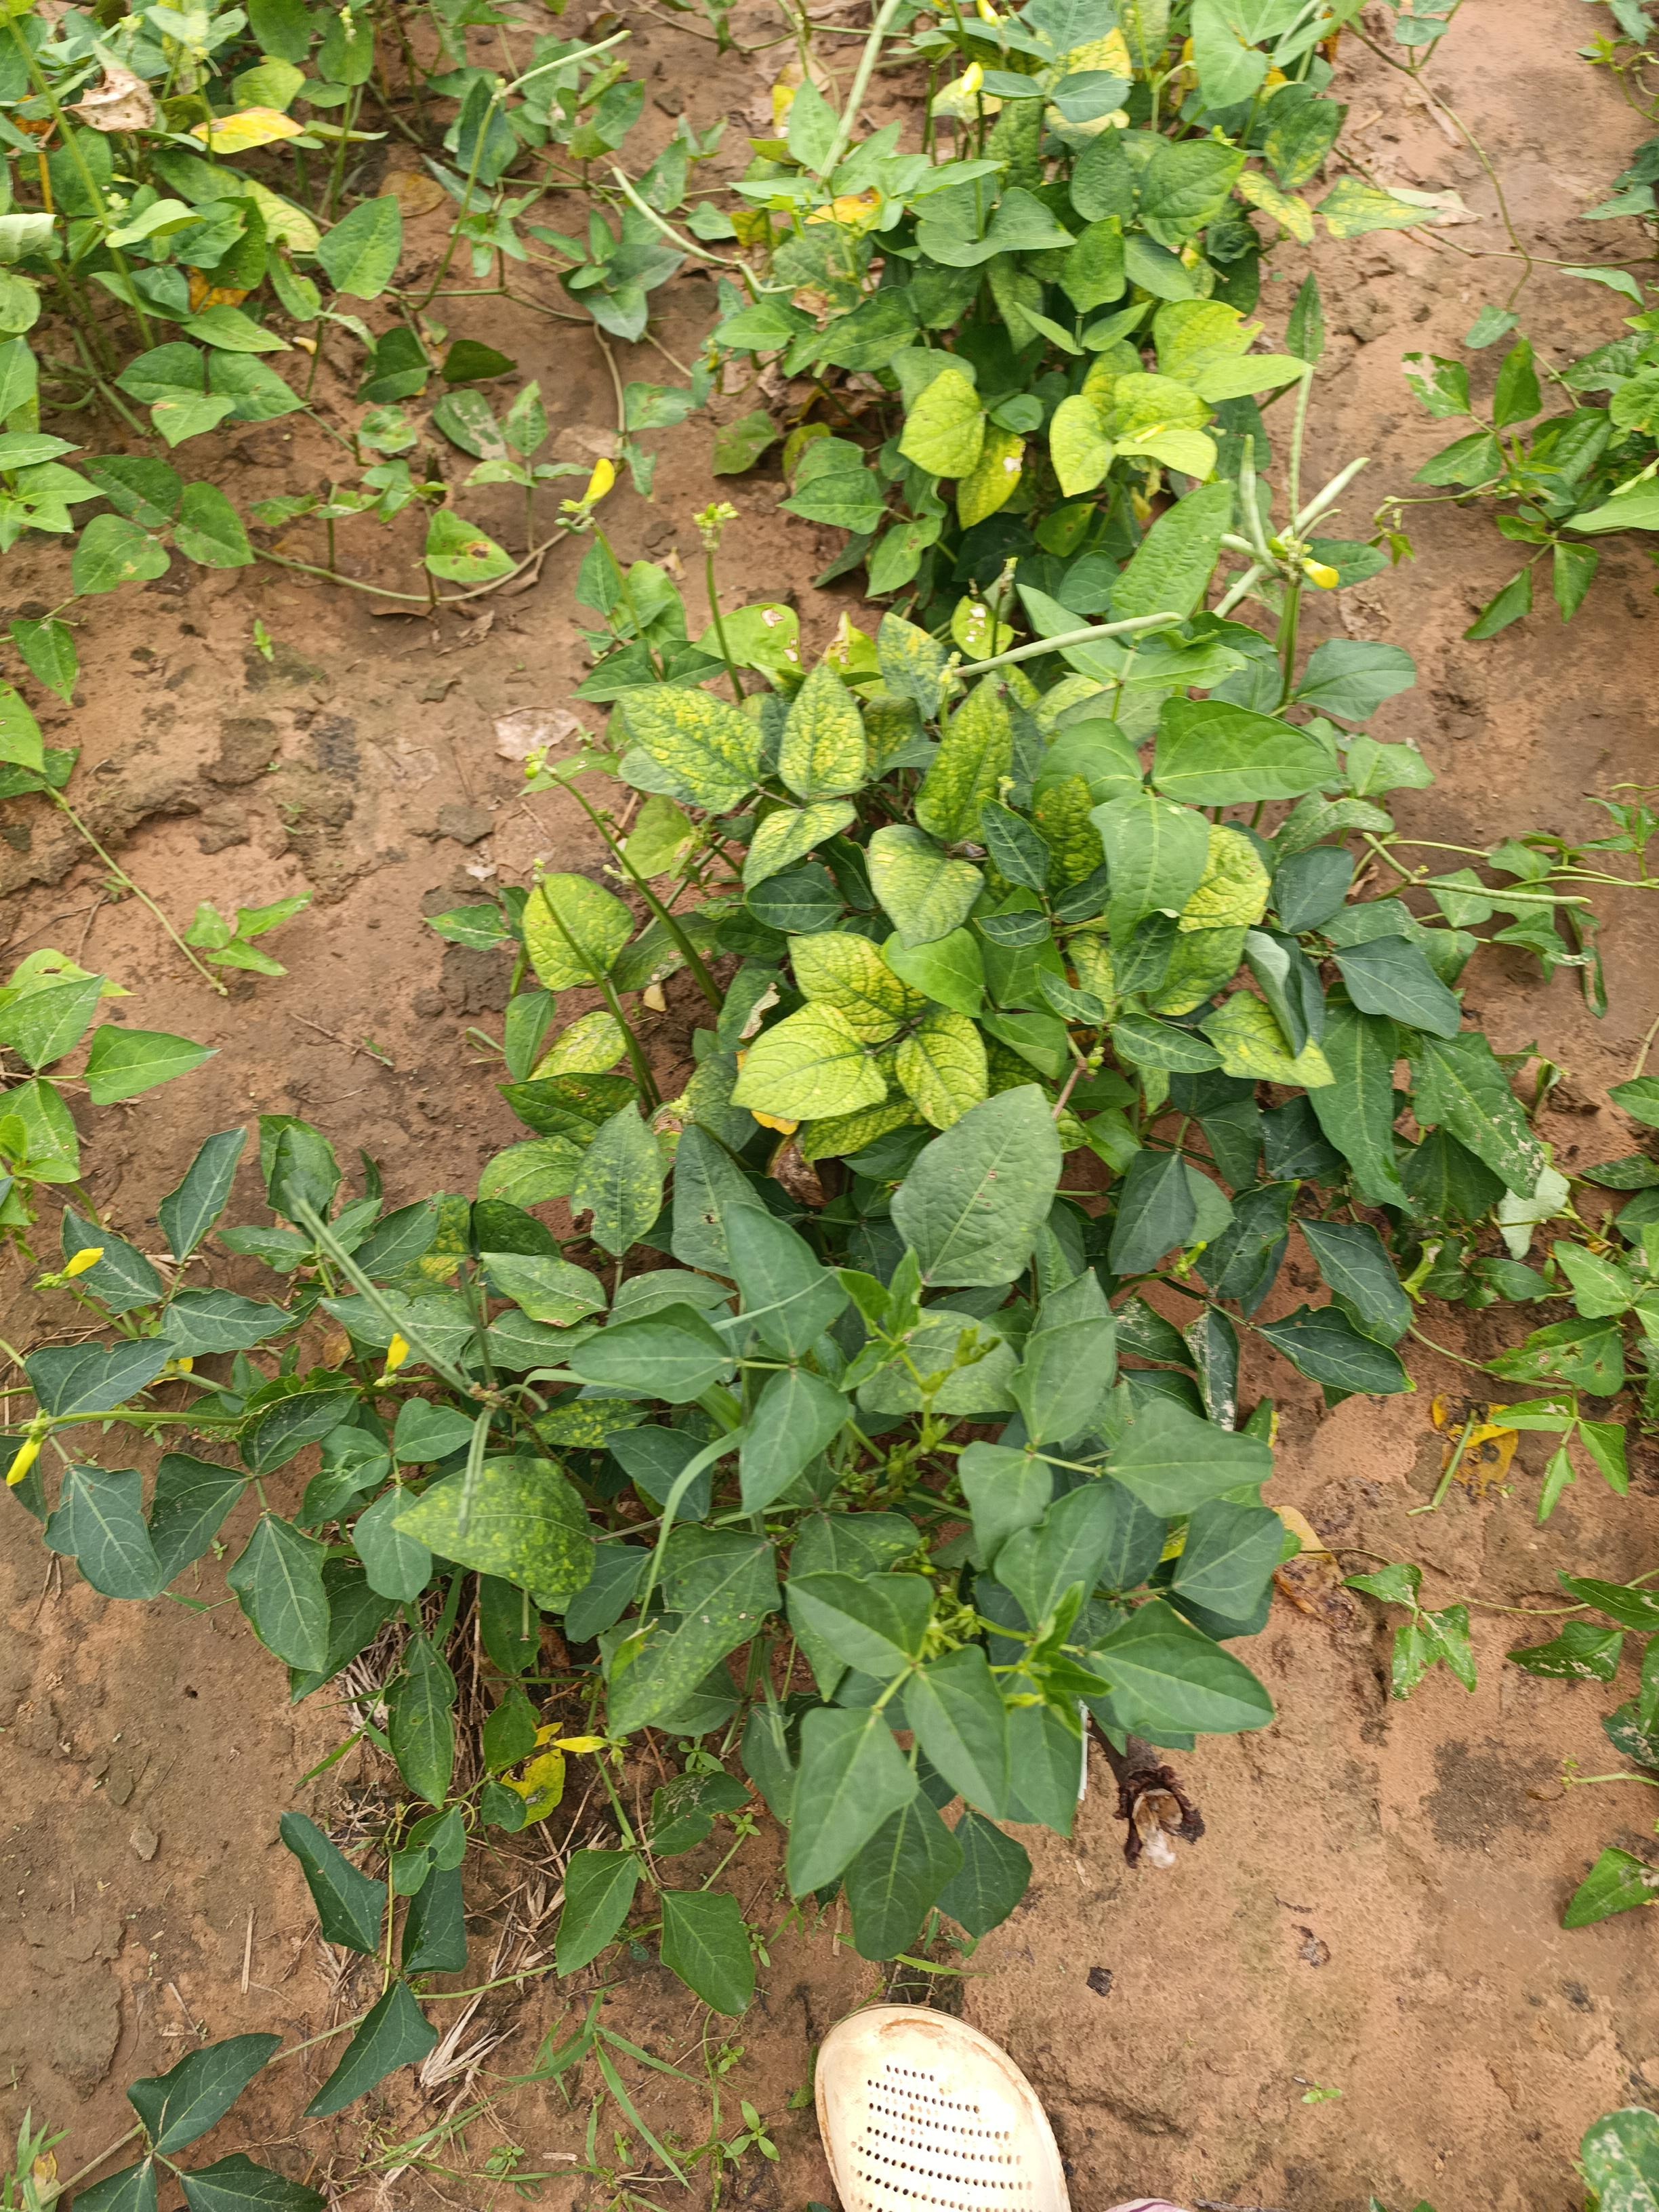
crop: cowpea
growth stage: development pod
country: Nigeria
